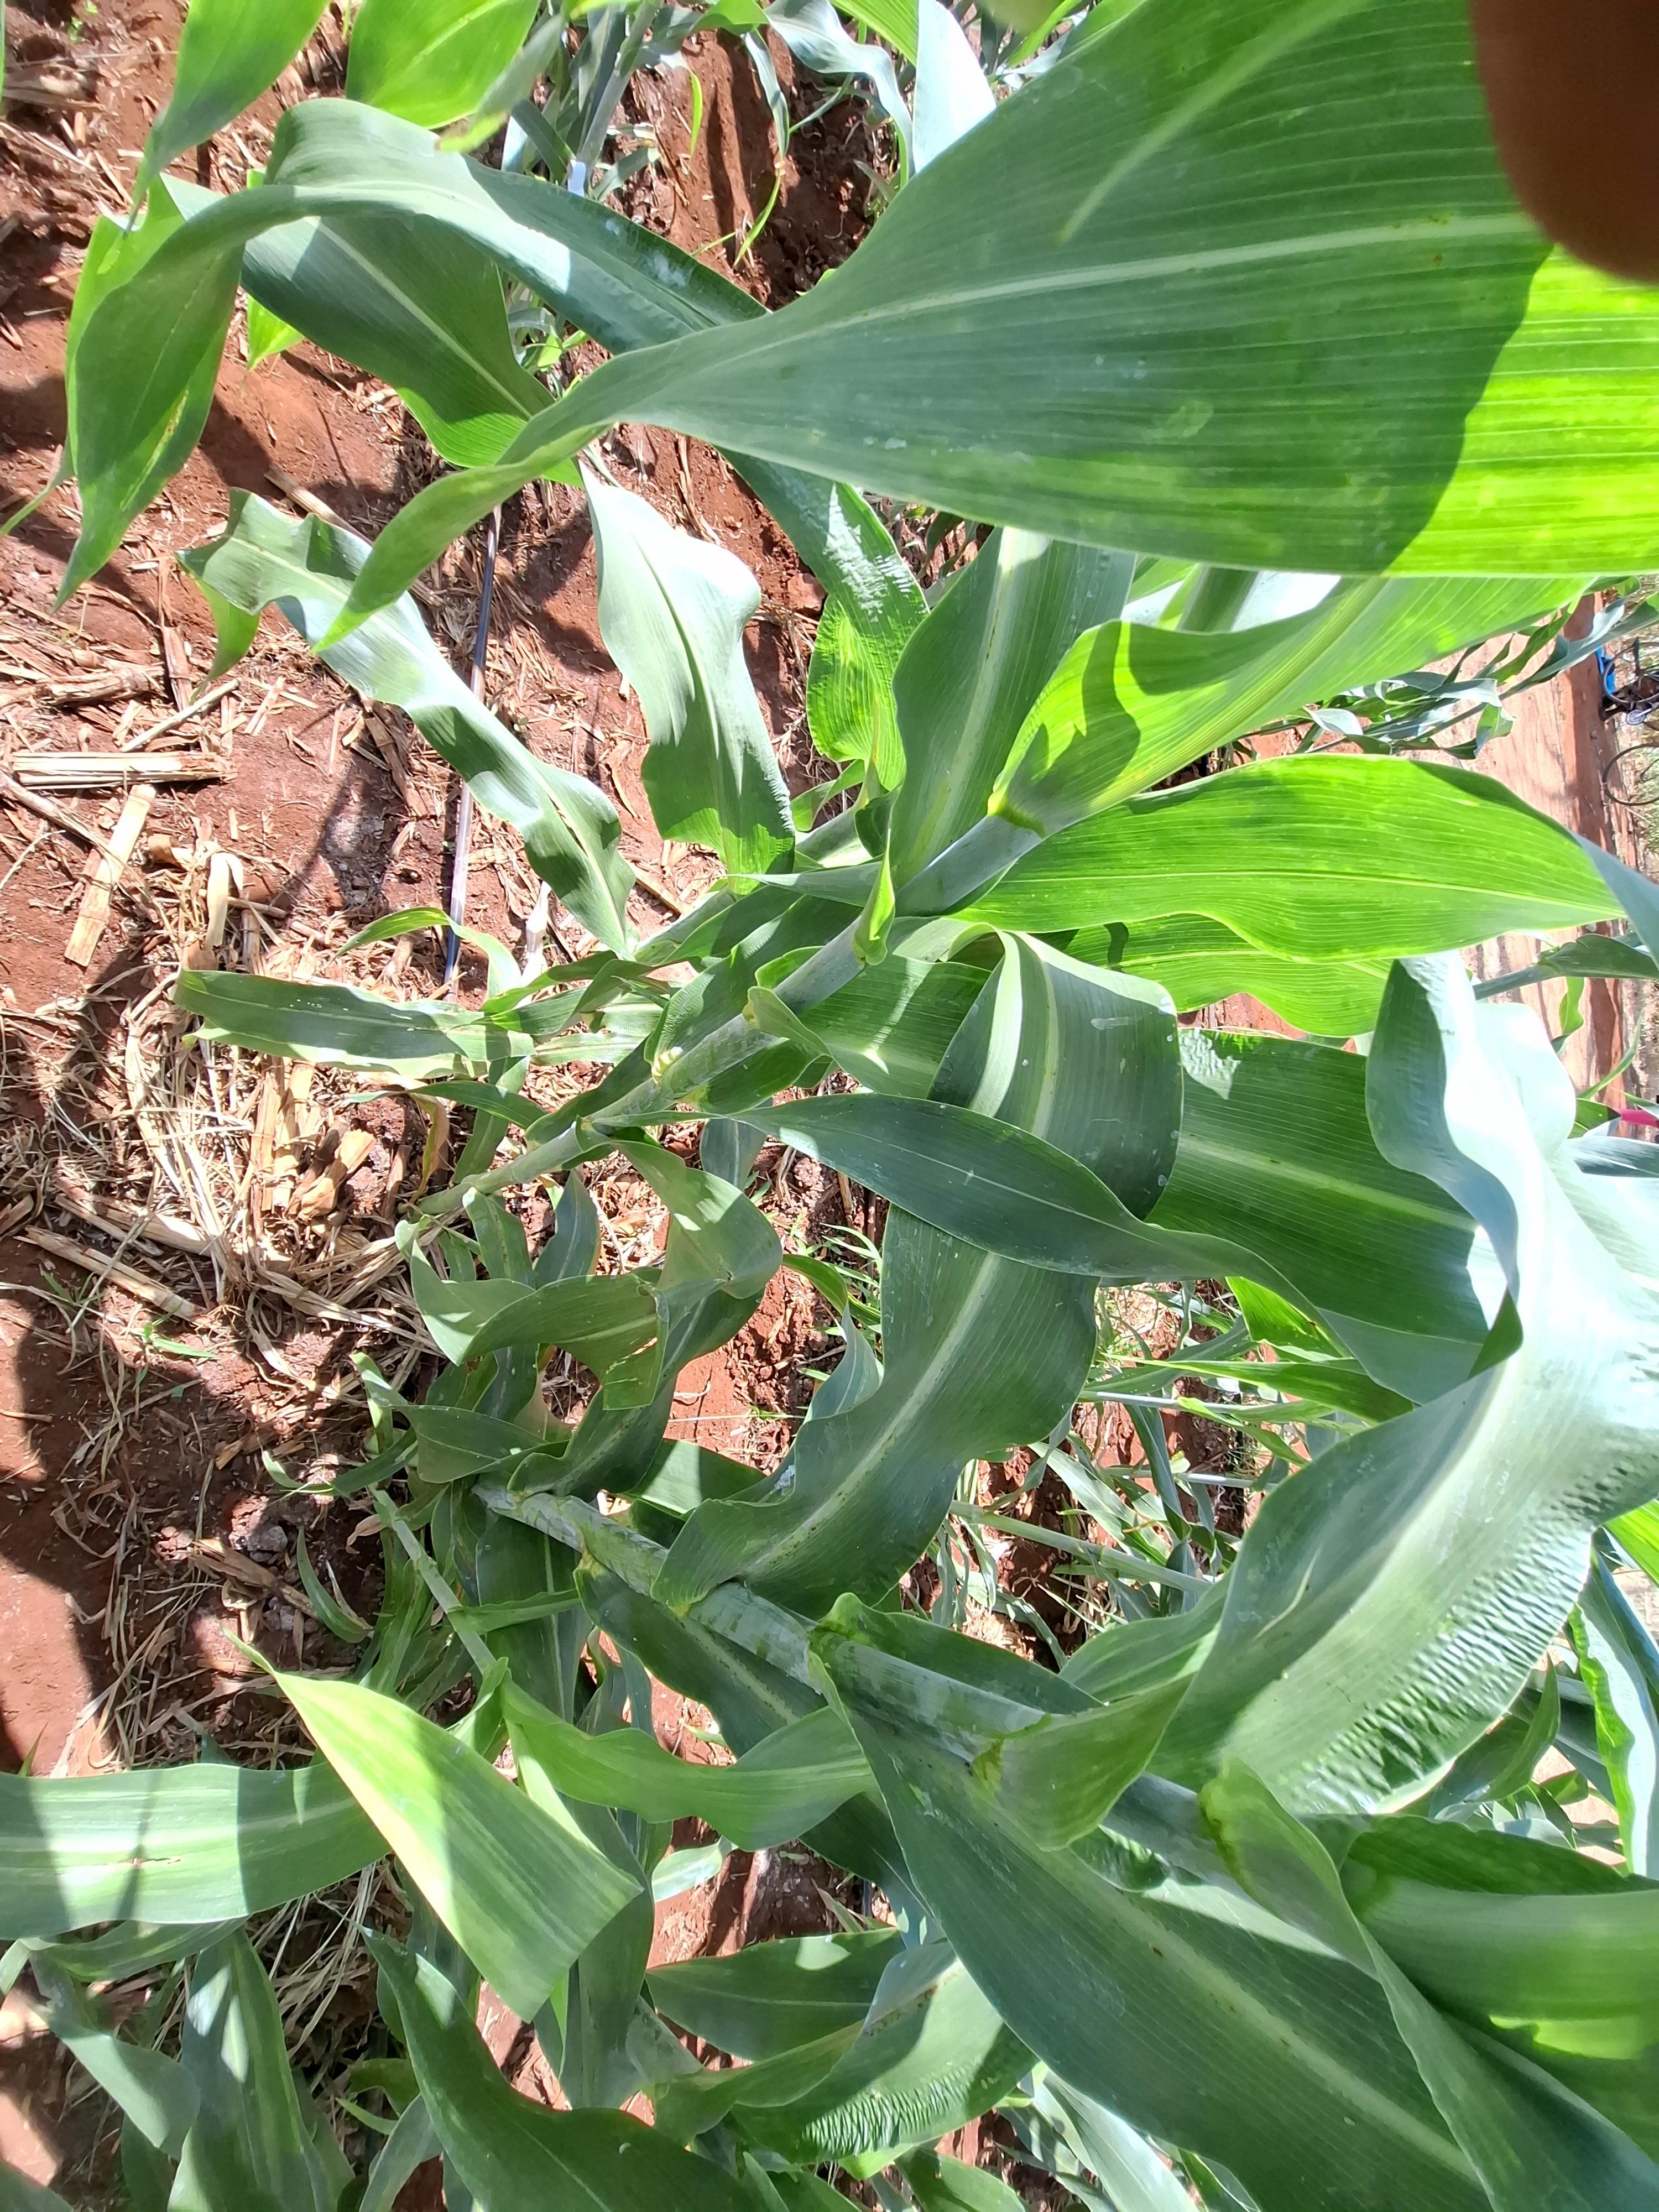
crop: sorghum
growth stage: vegetative
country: Kenya
